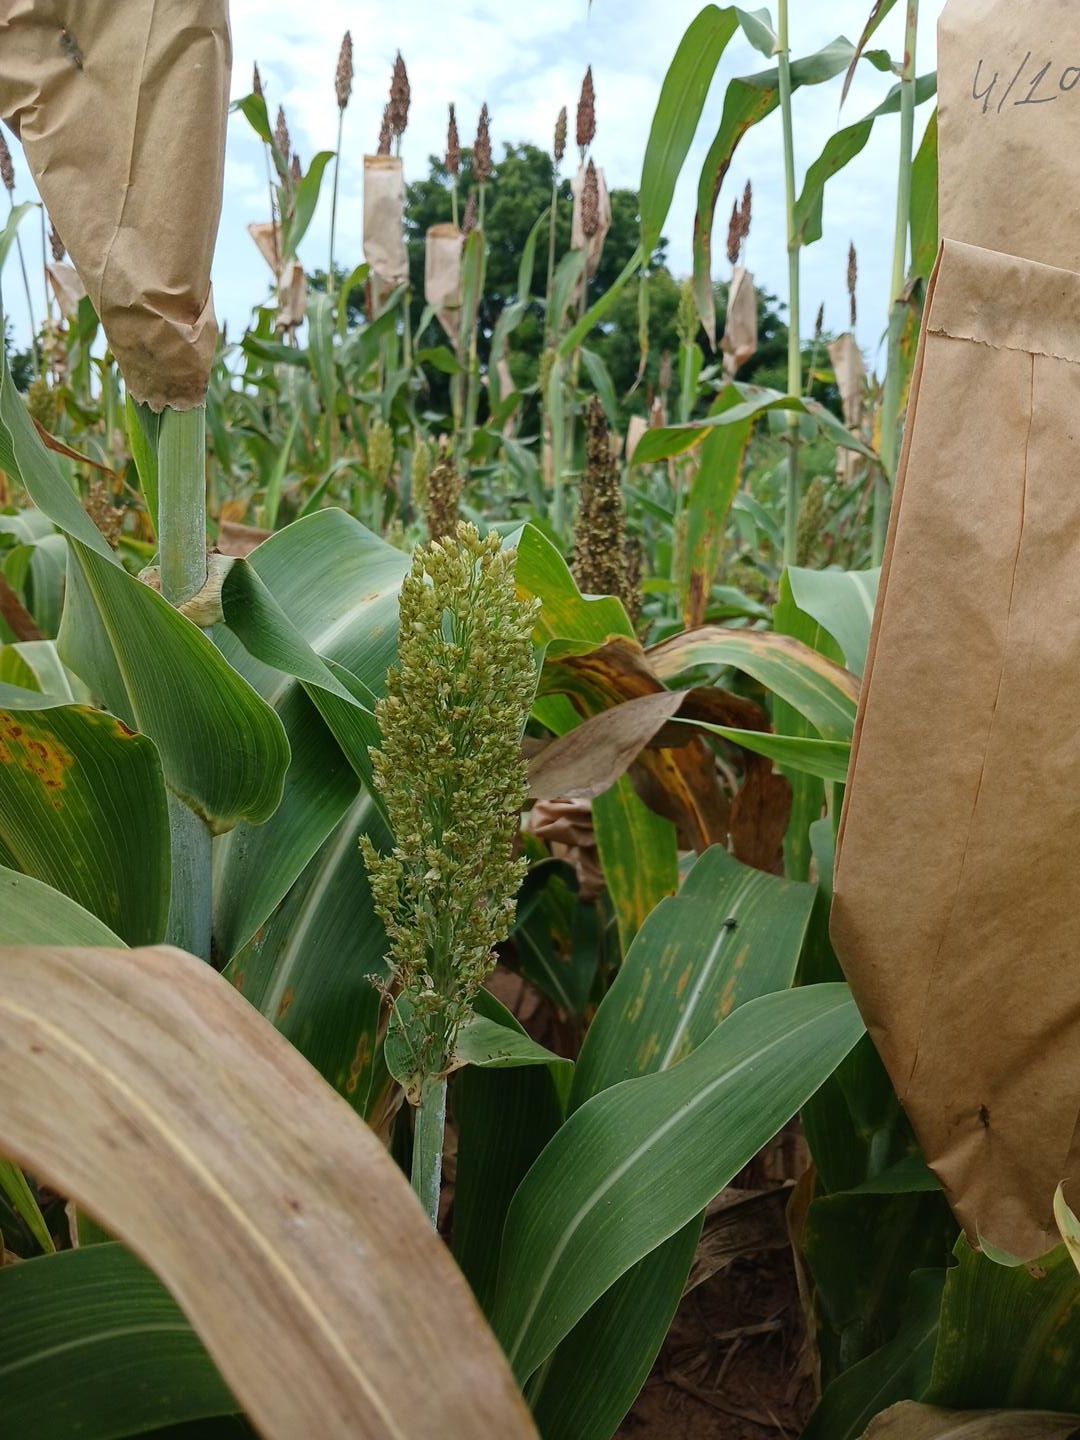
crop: sorghum
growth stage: flowering
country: Senegal
